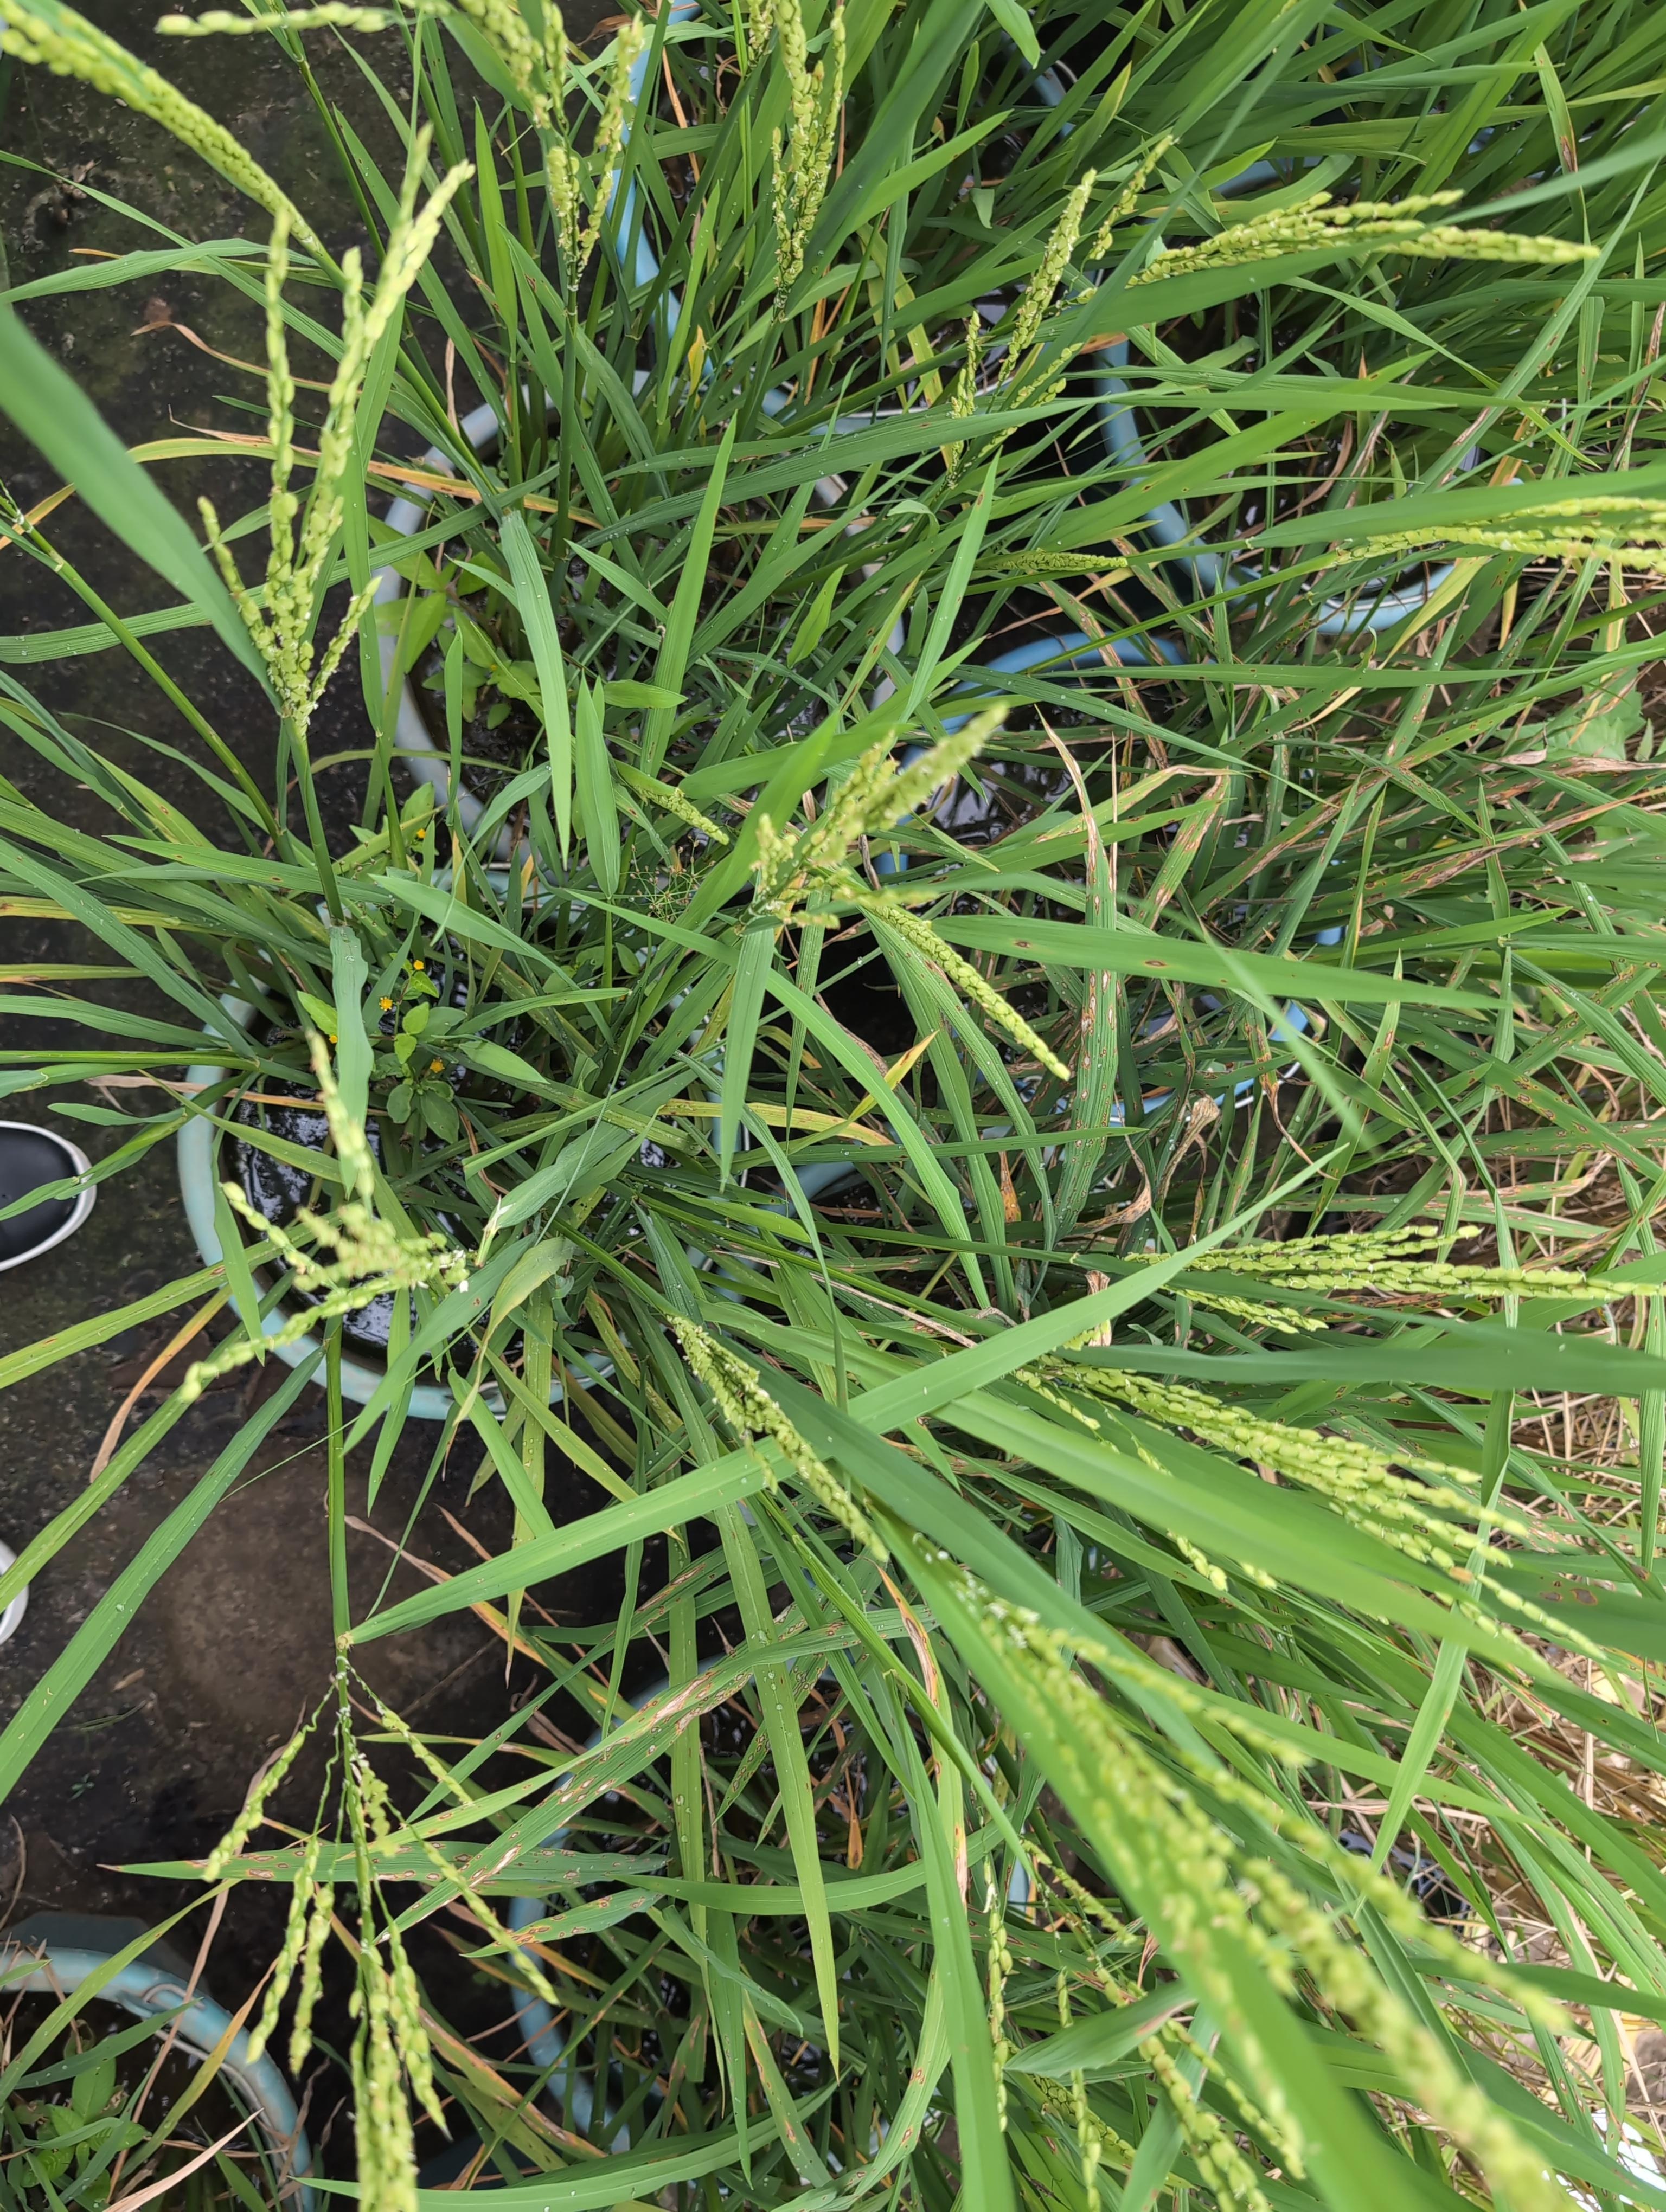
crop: rice
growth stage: stage dough
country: Côte d'Ivoire
